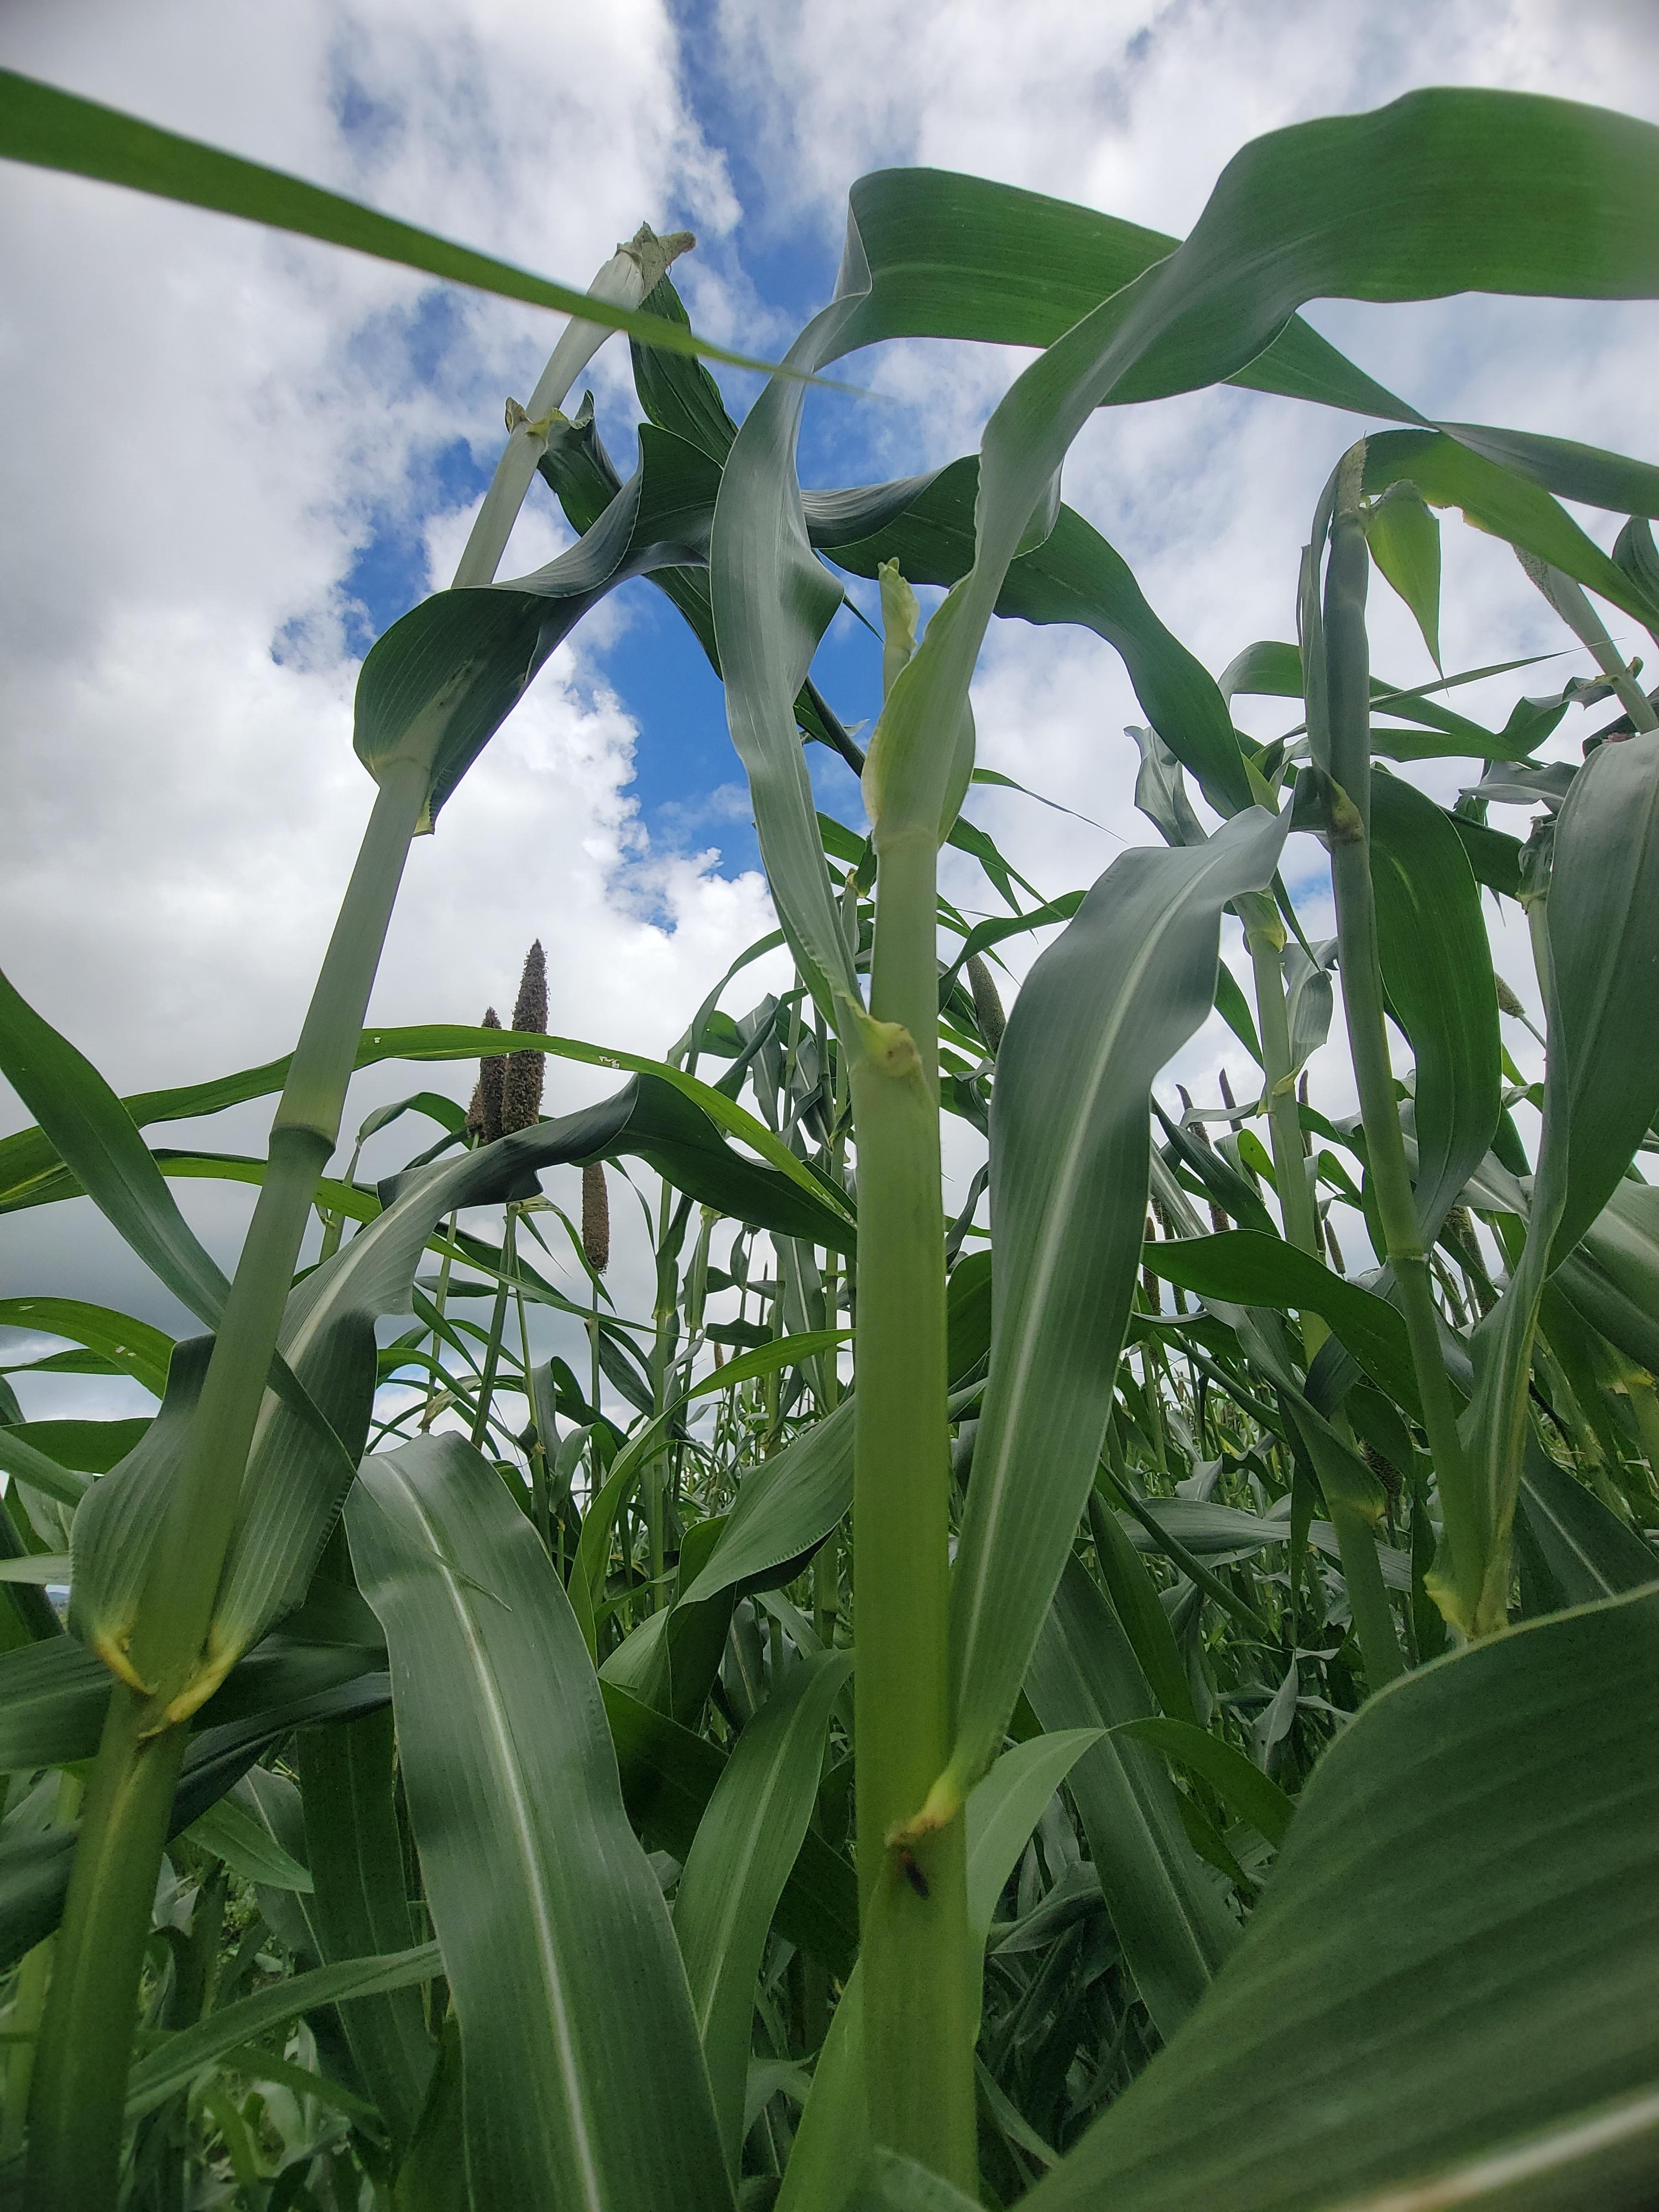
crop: pearl millet
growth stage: heading tuber
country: Tanzania
